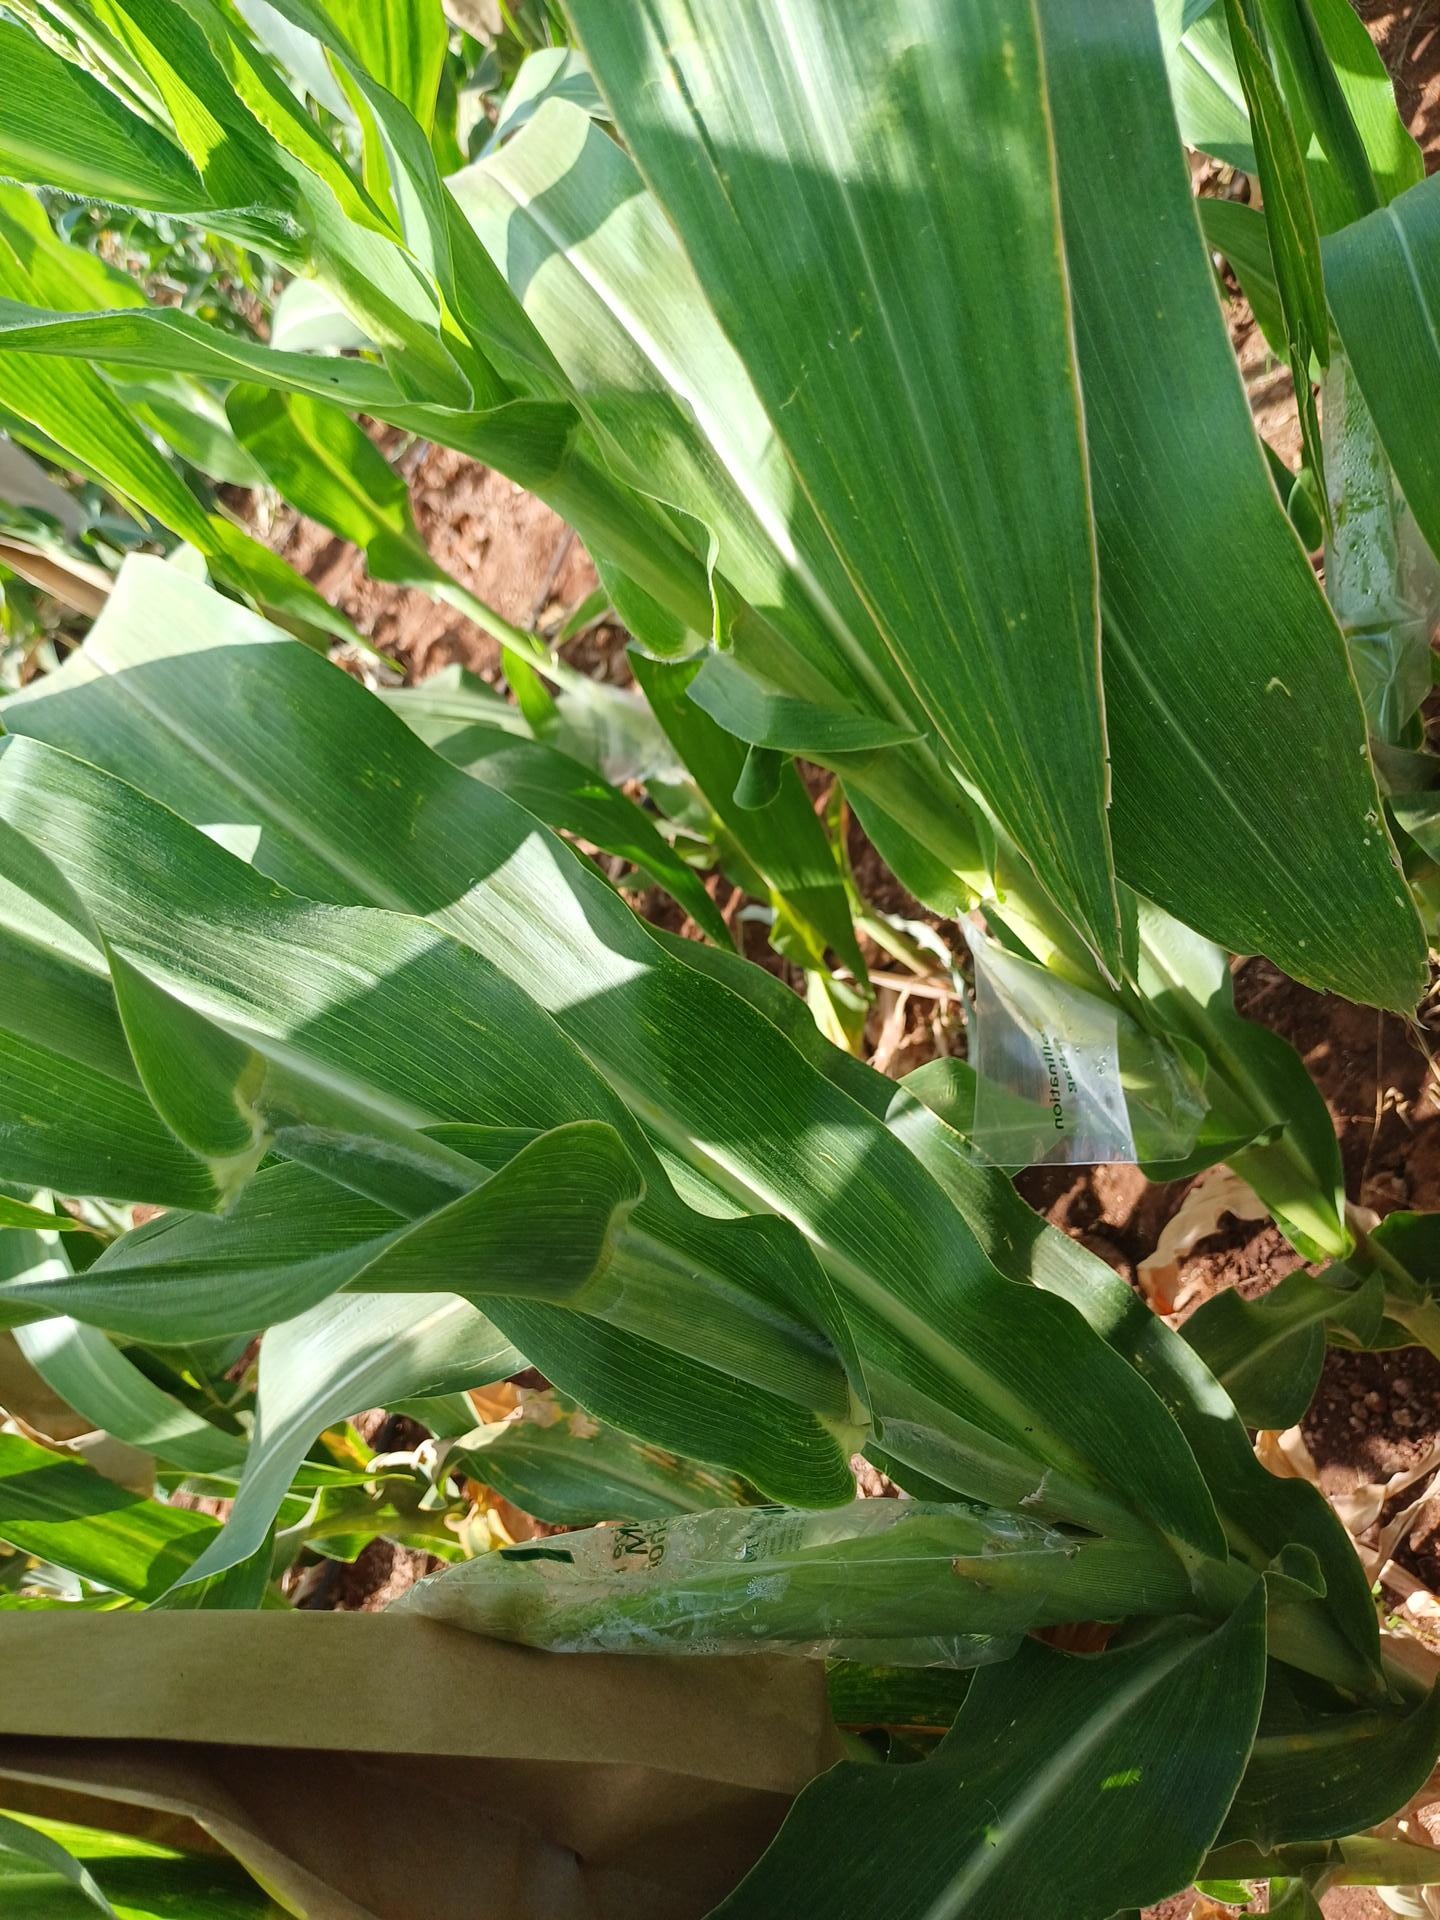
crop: maize
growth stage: flowering
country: Kenya
